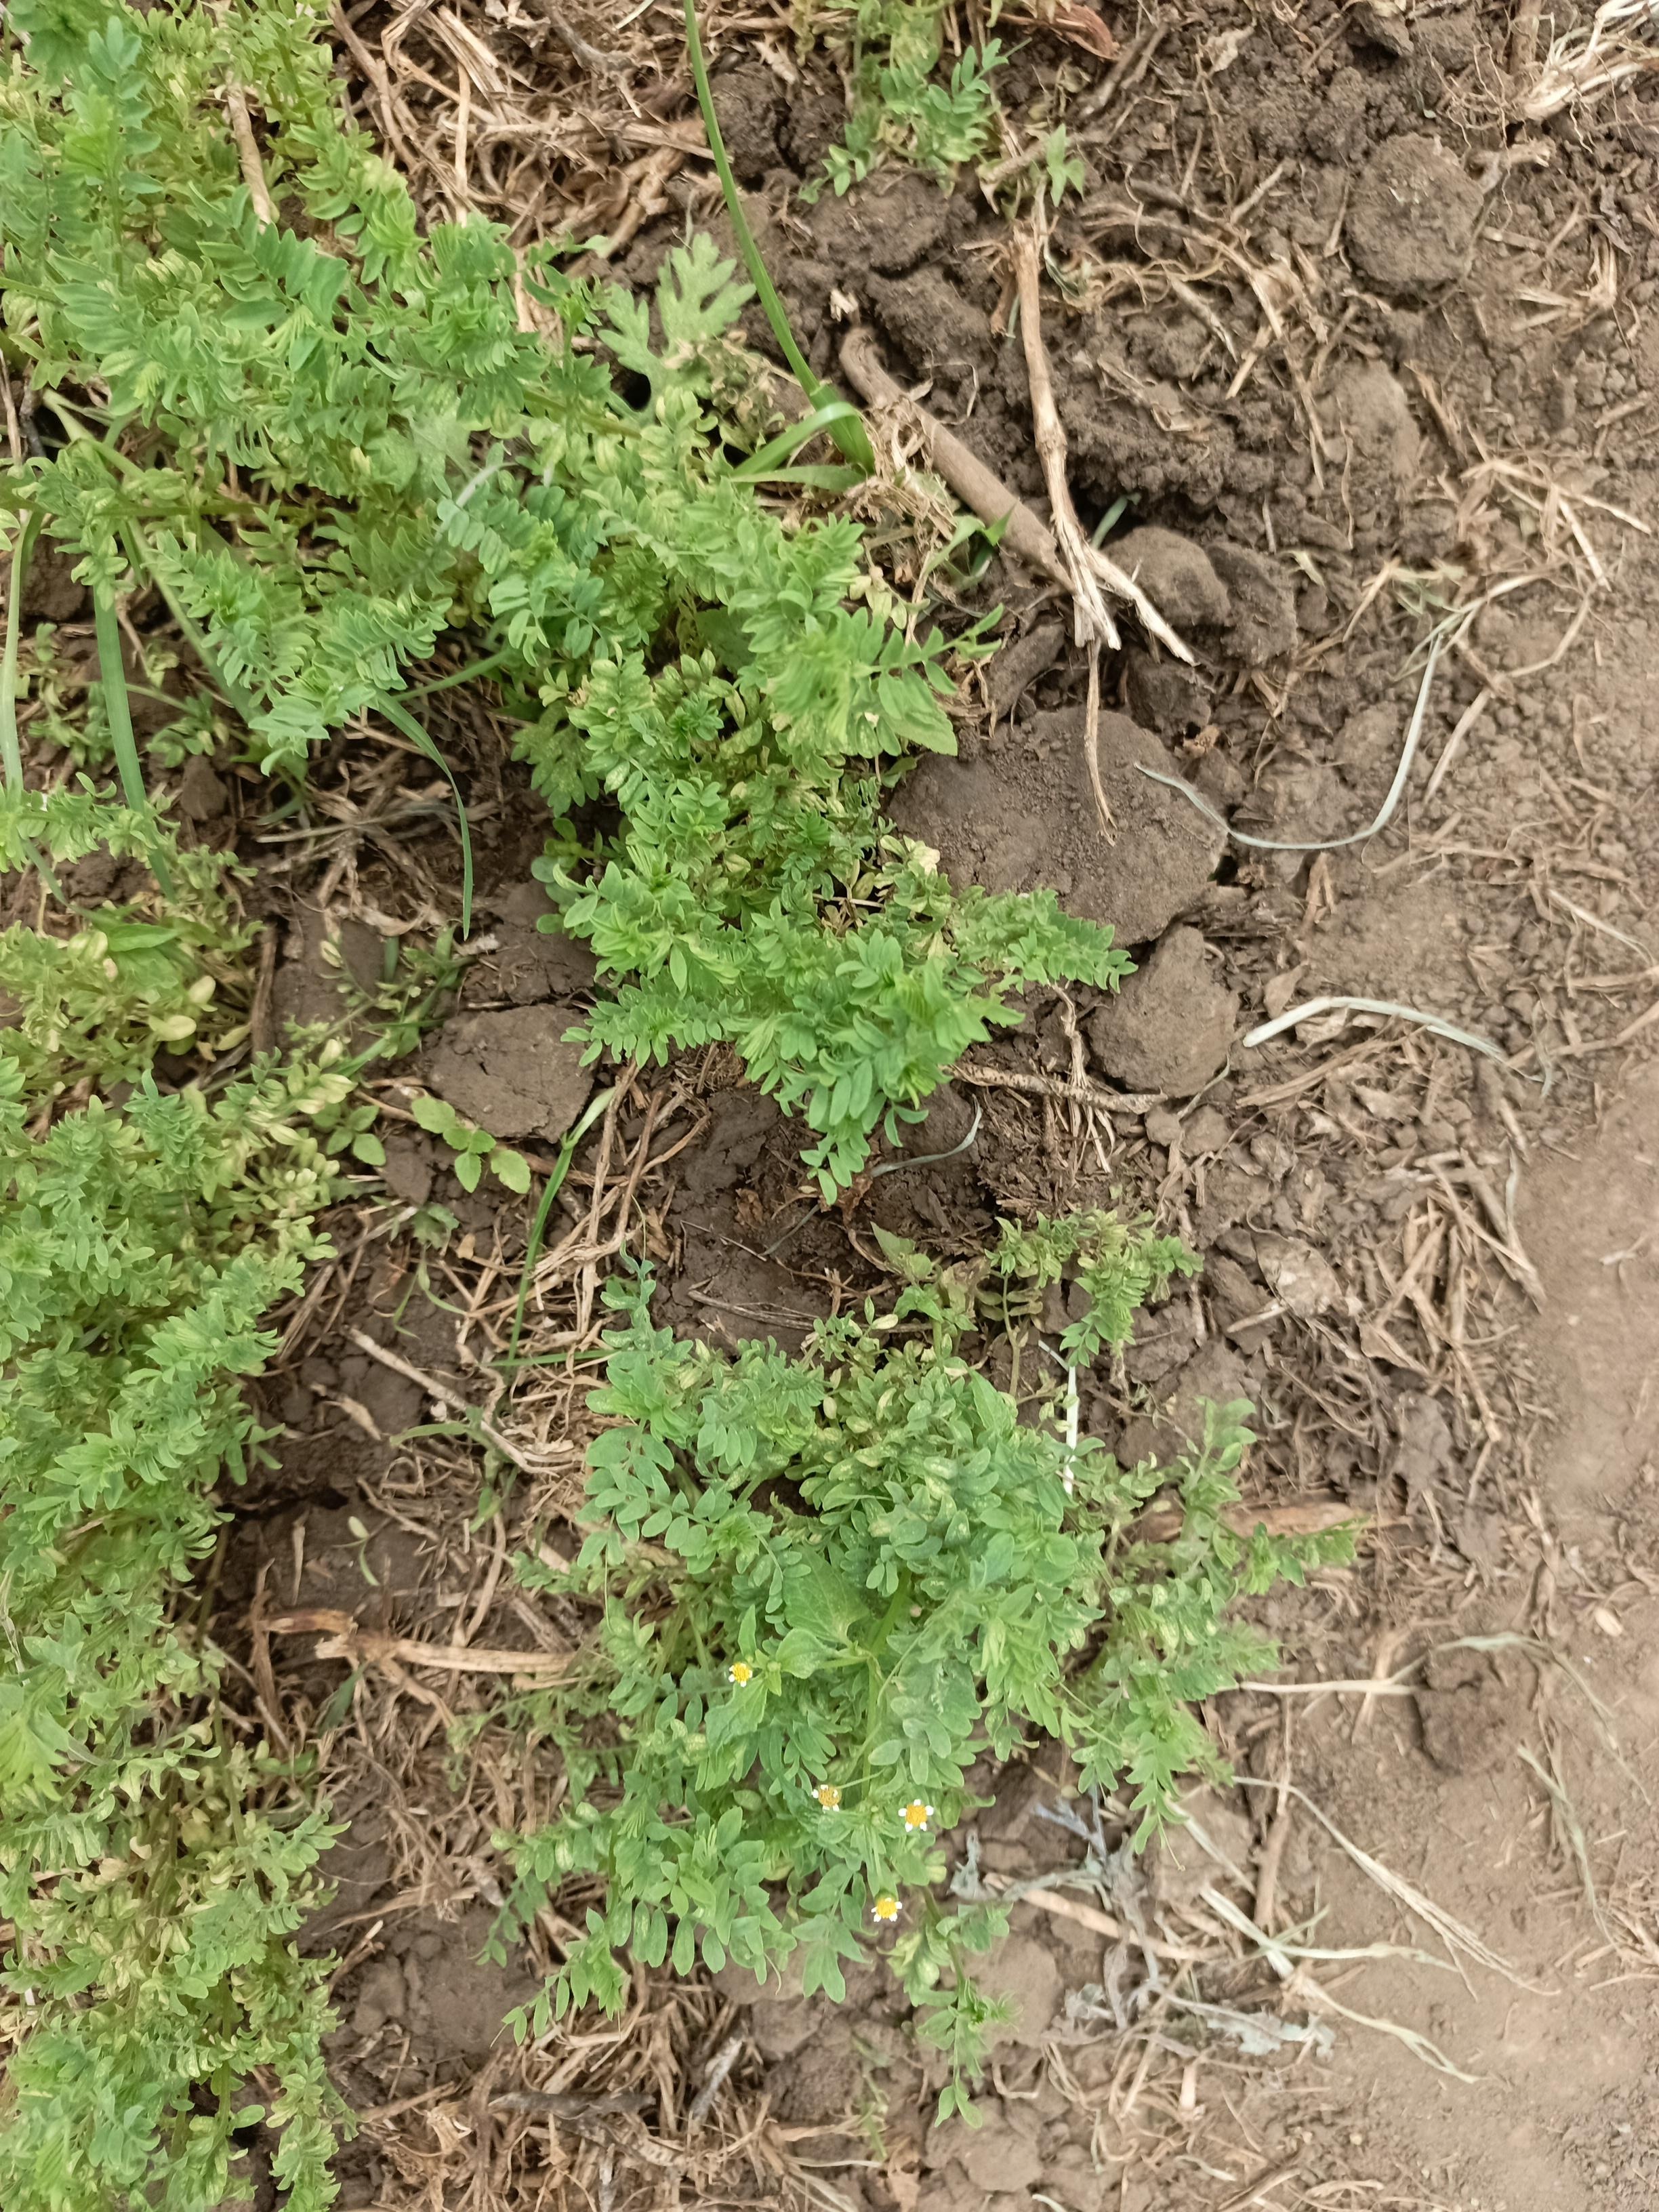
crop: lentil
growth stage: vegetative
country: Tanzania
